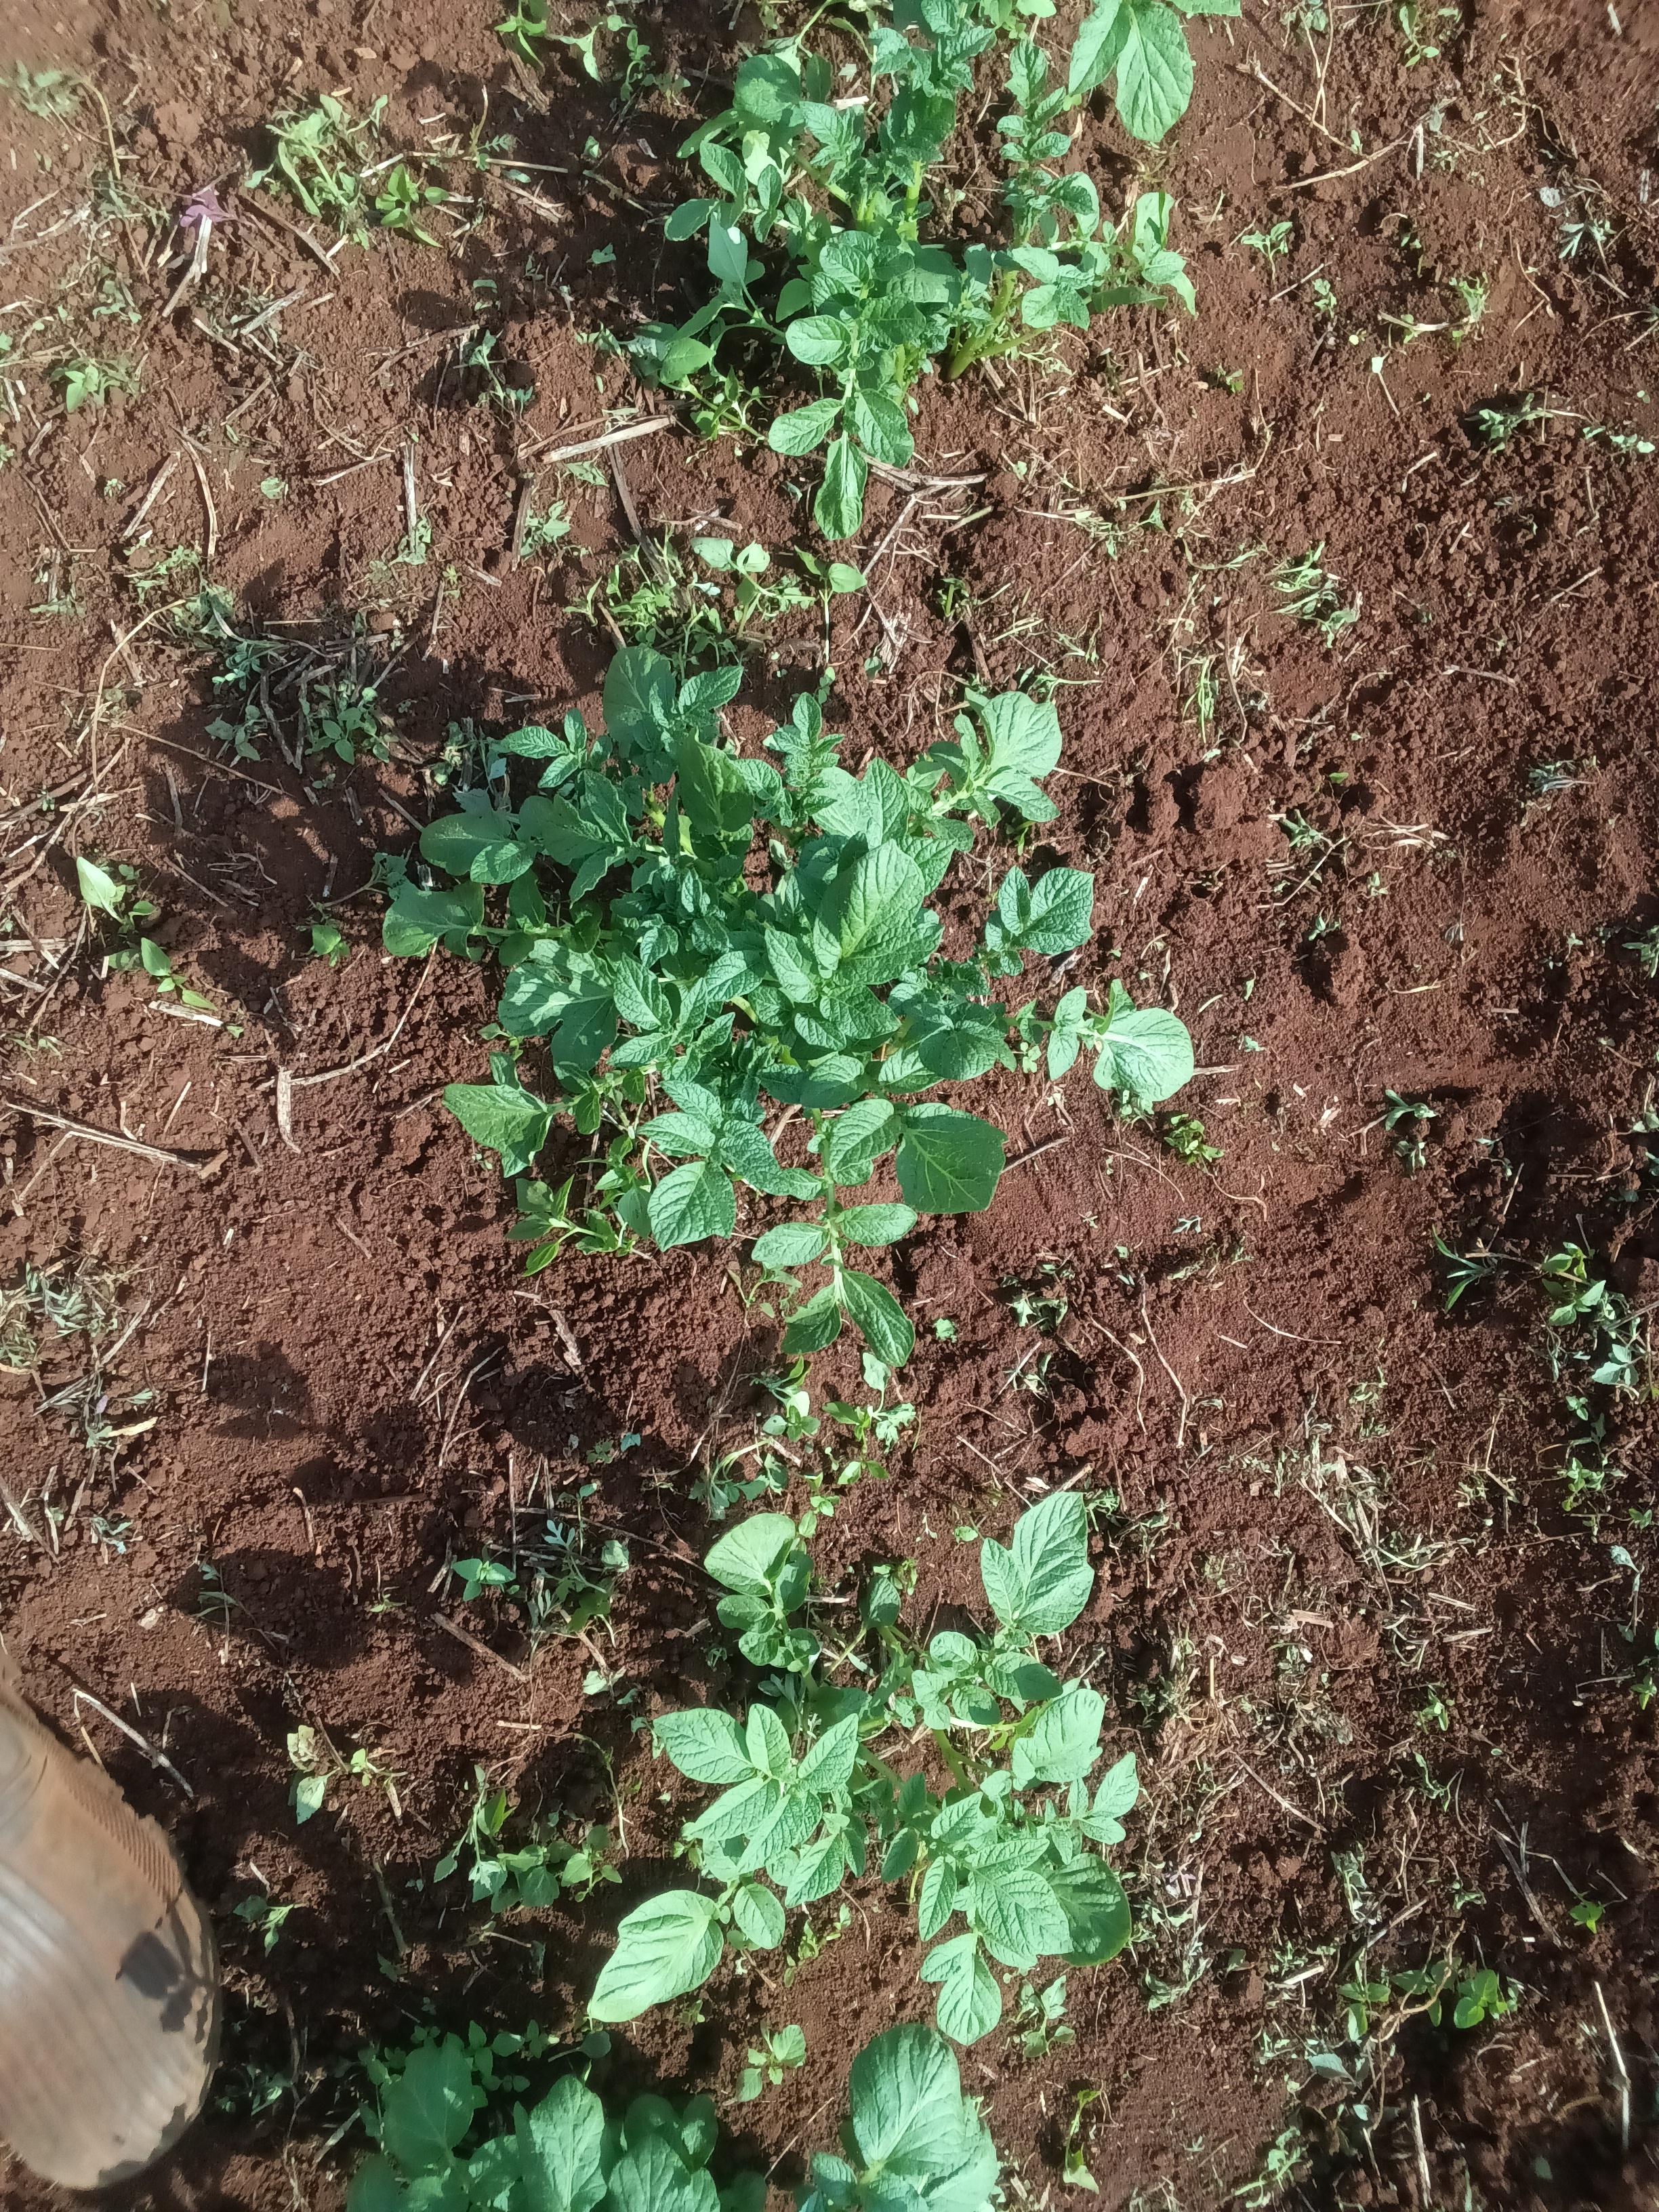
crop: potato
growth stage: emergence
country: Kenya
